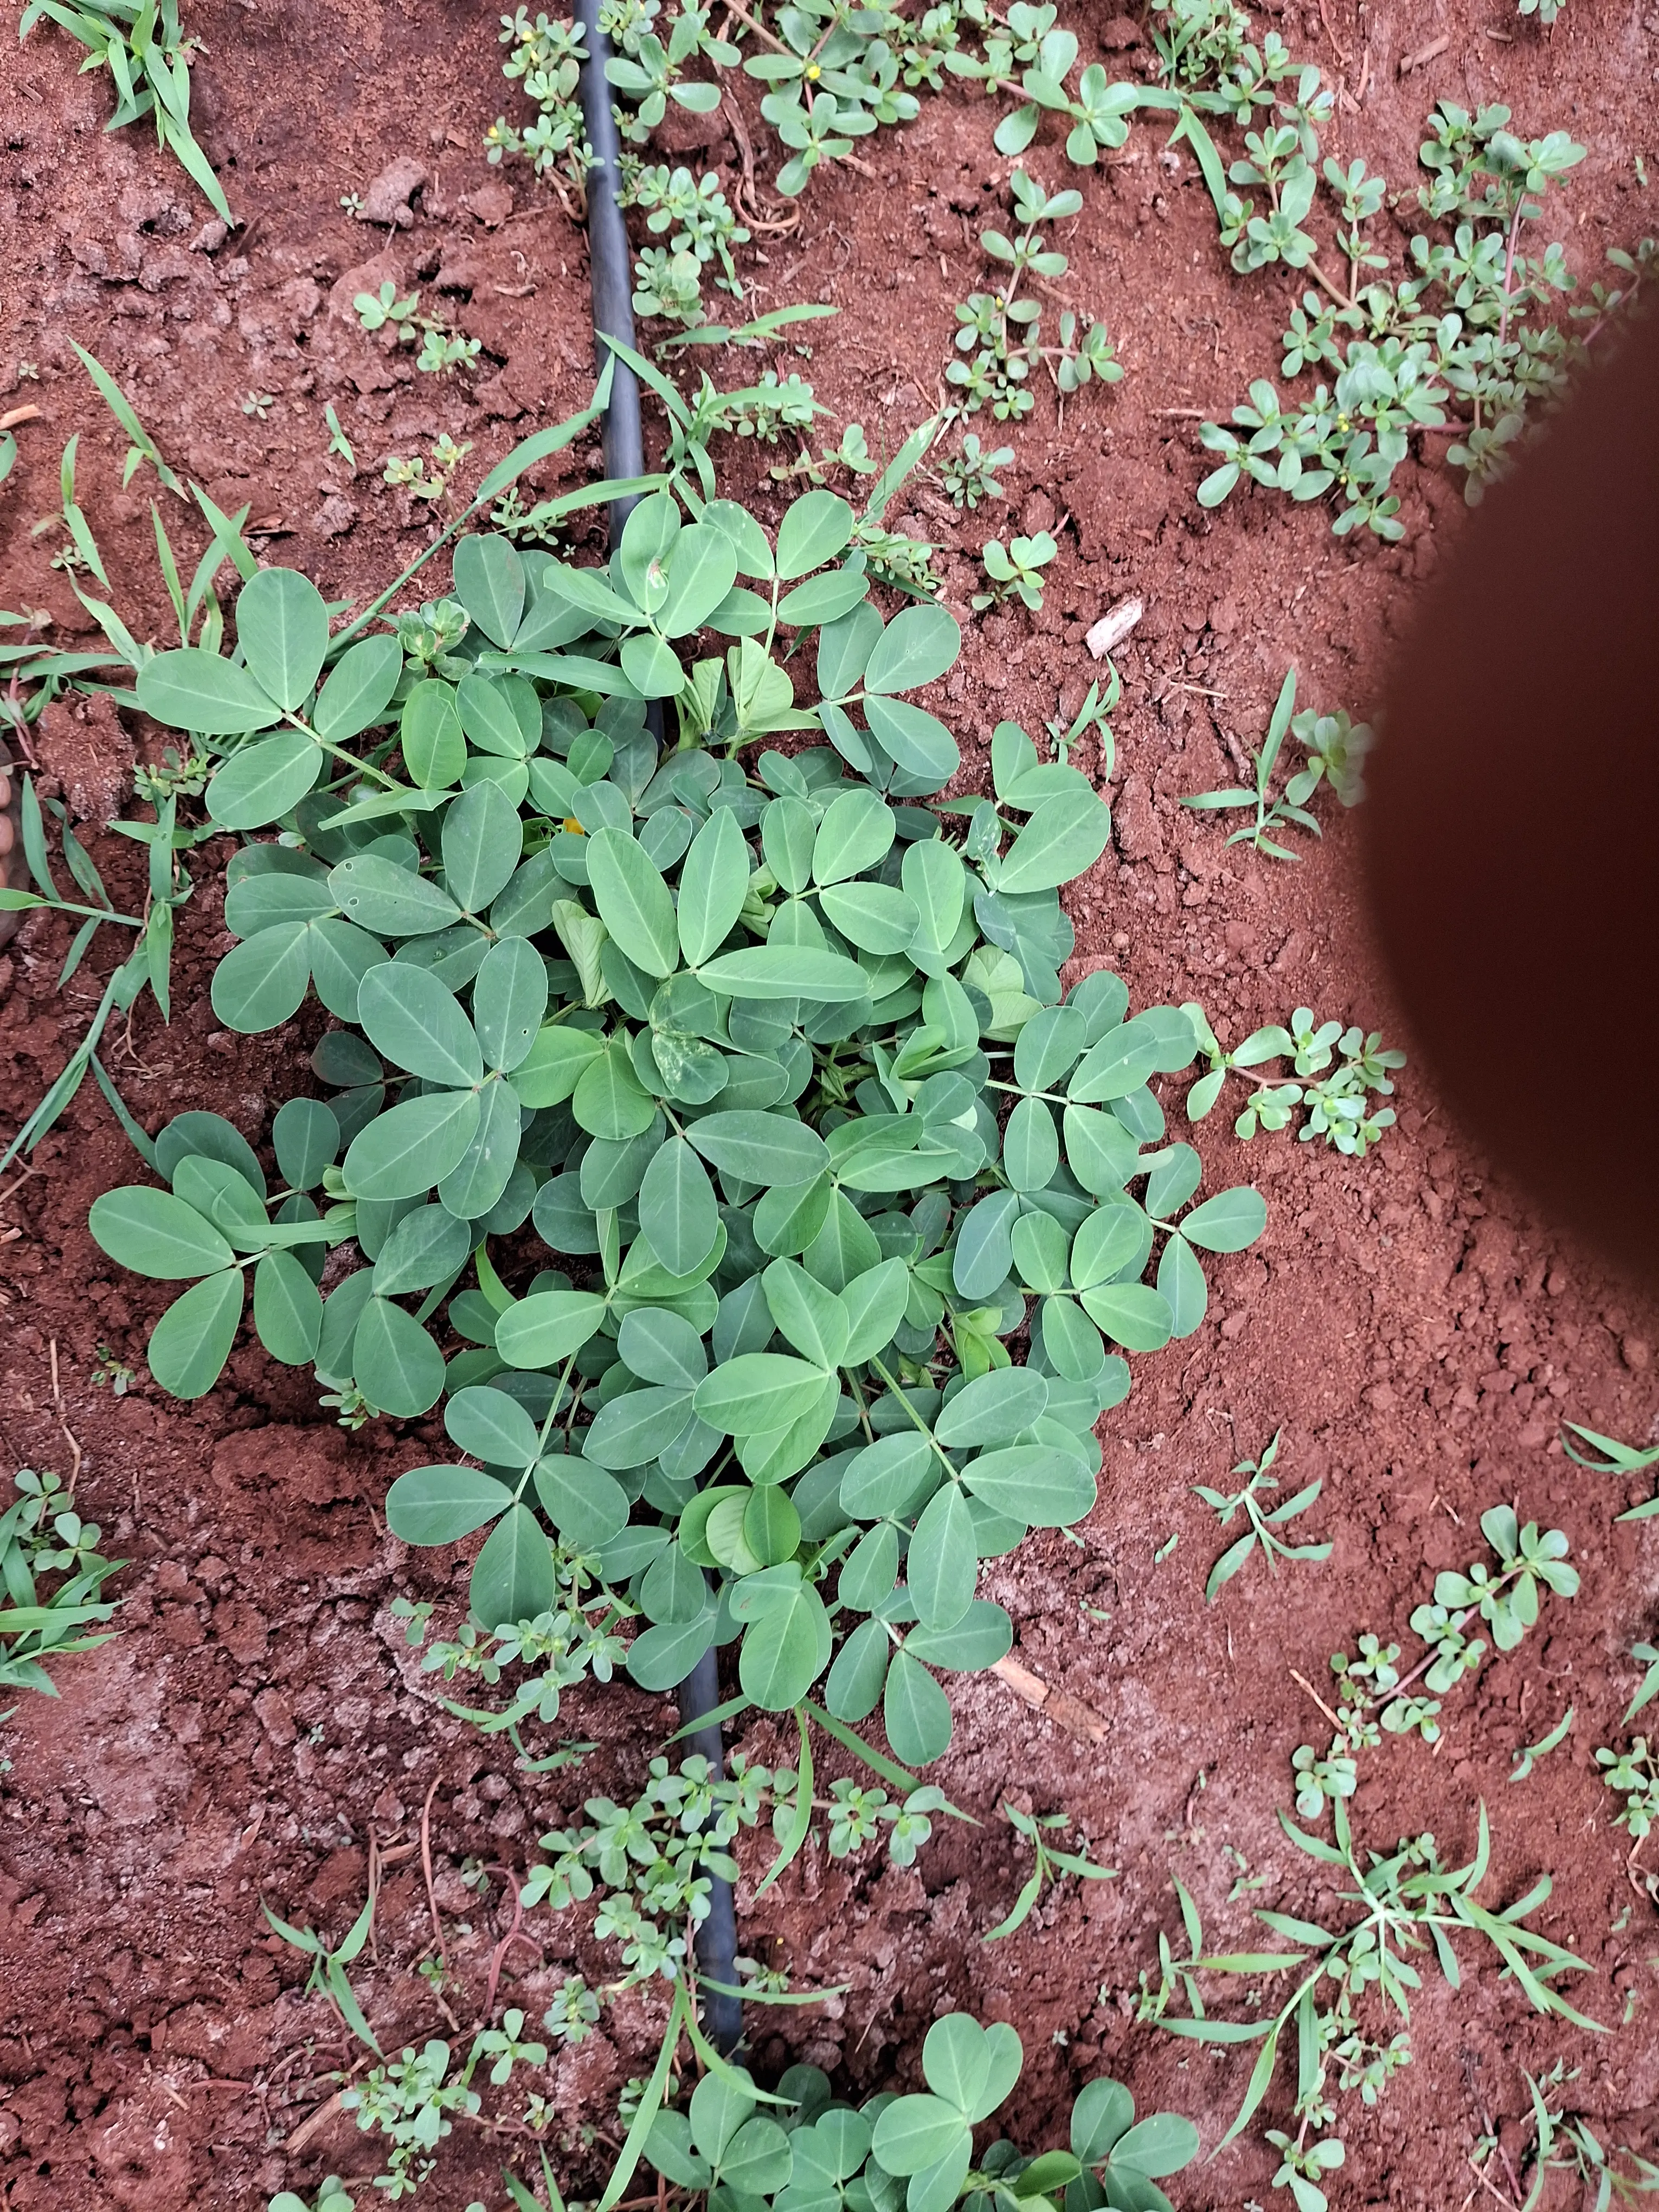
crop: groundnut
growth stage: flowering
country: Kenya
